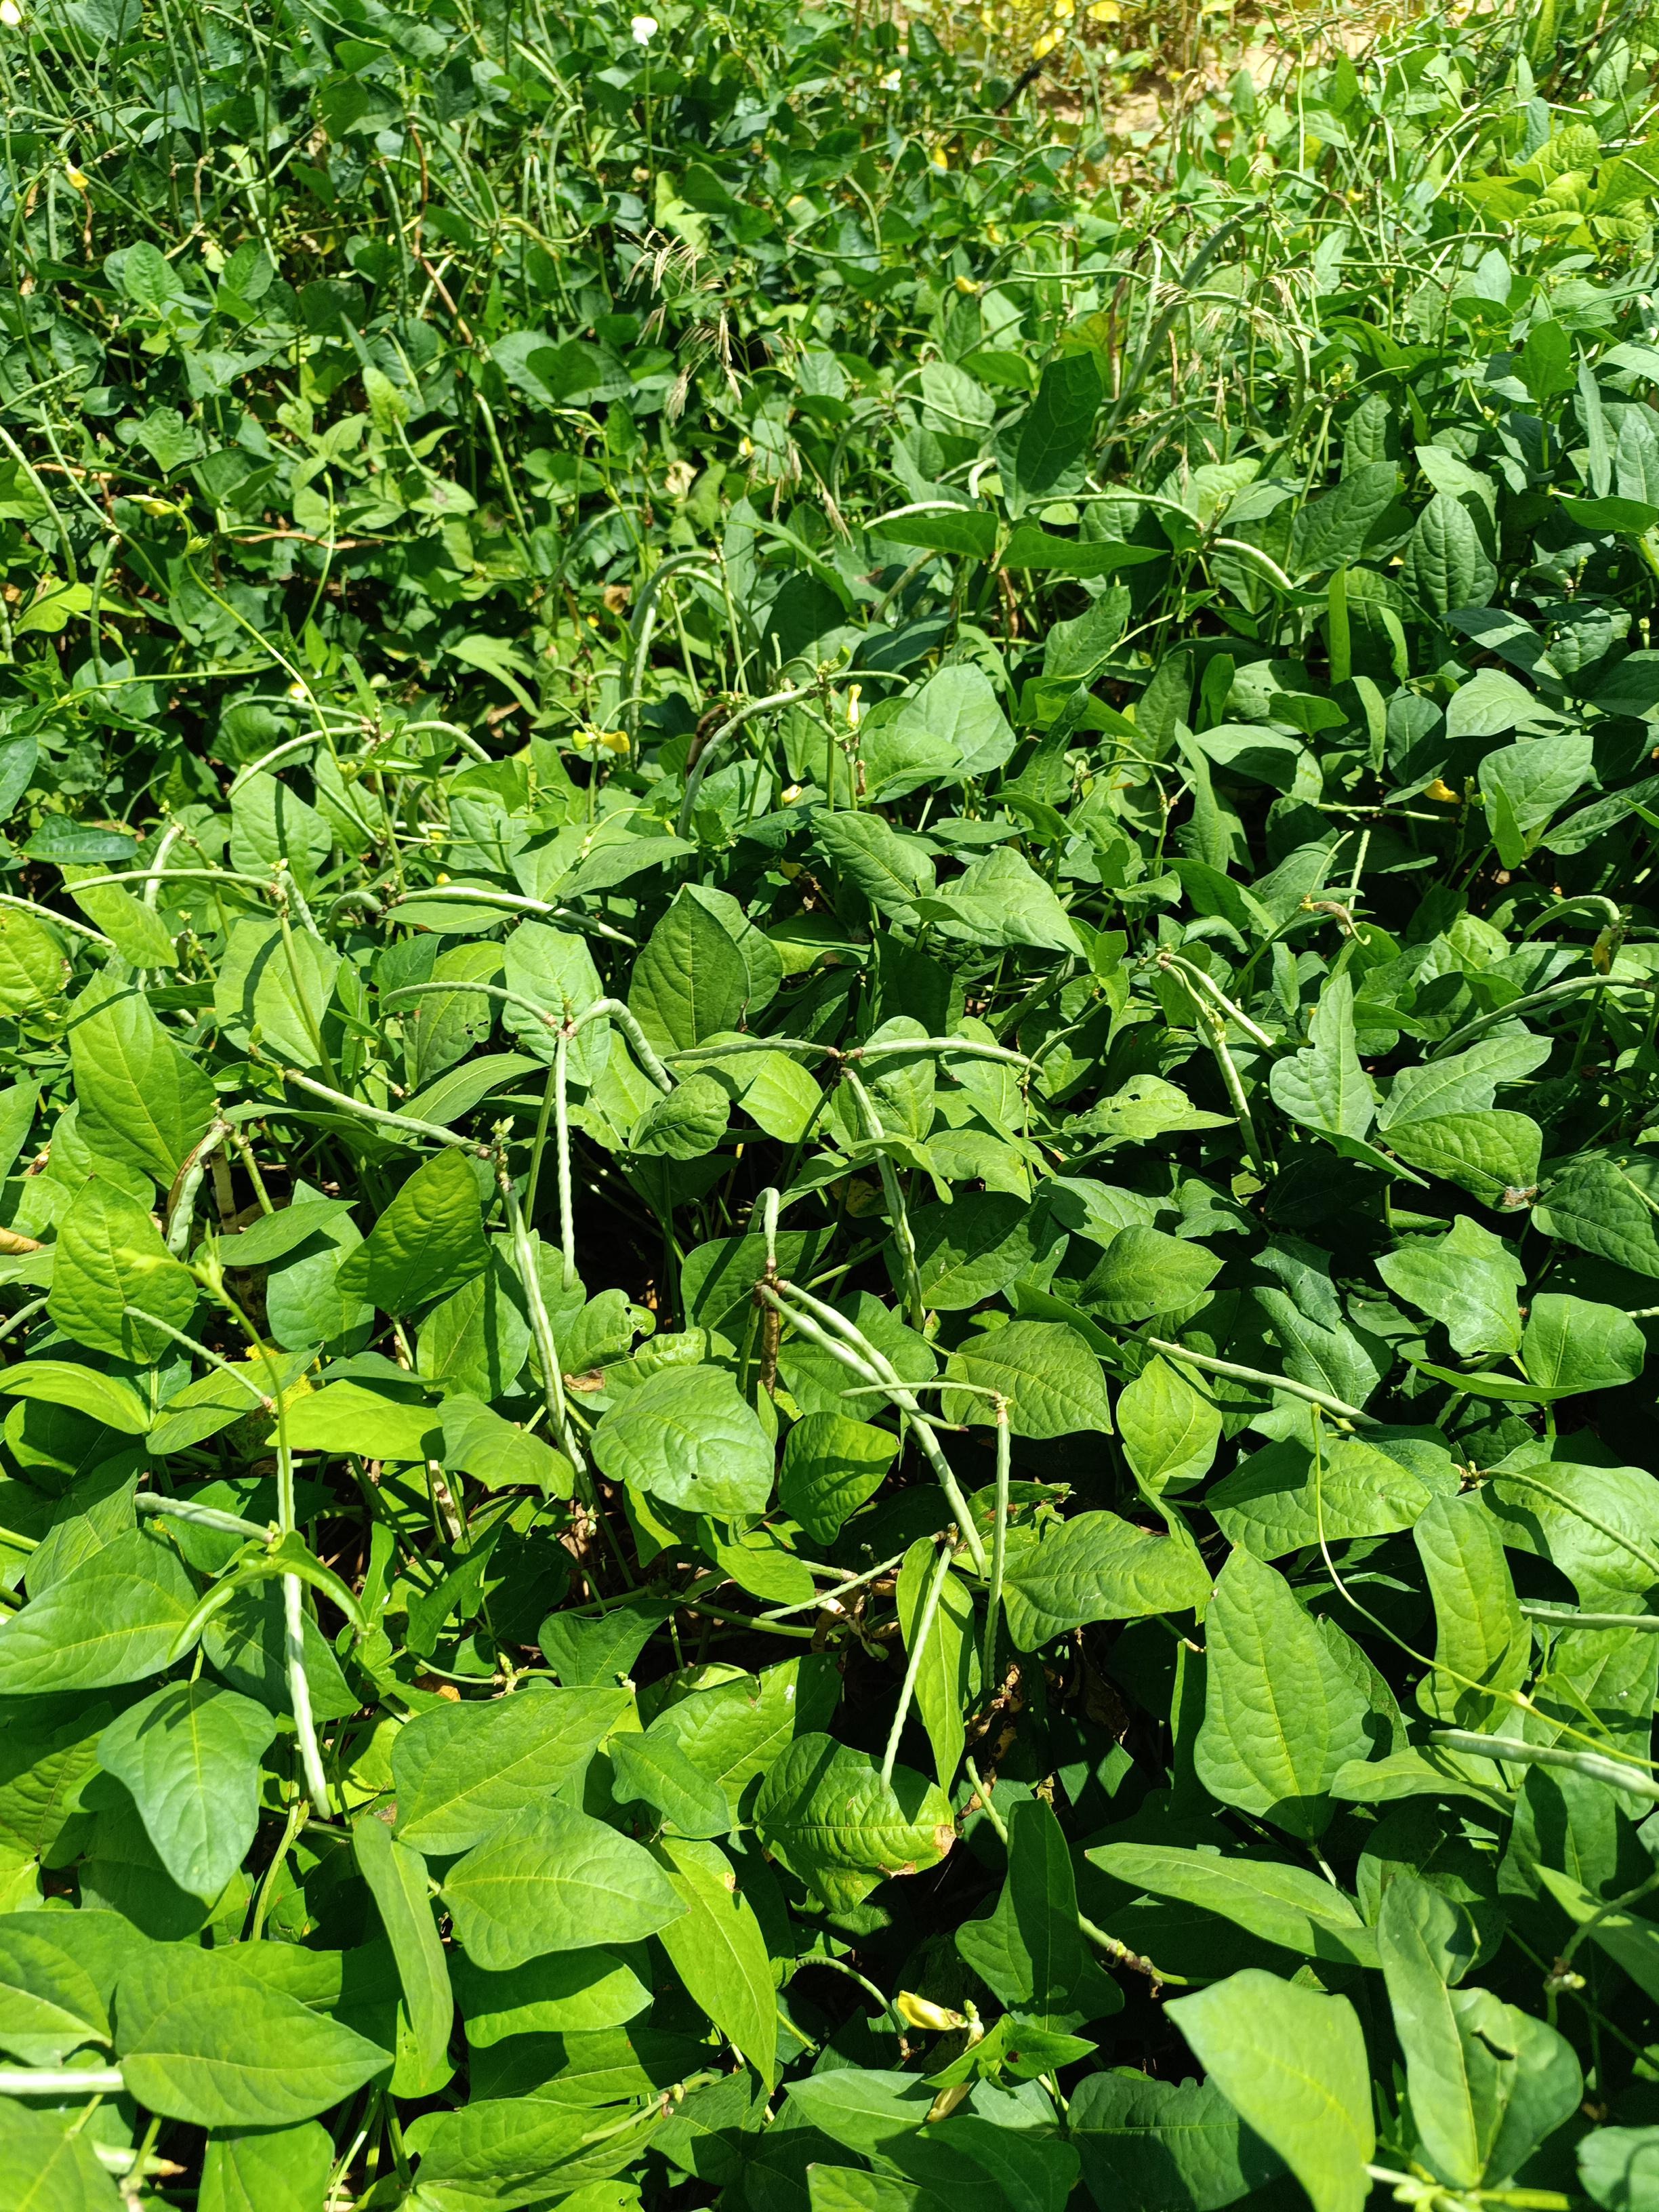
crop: cowpea
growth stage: maturity
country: Nigeria
